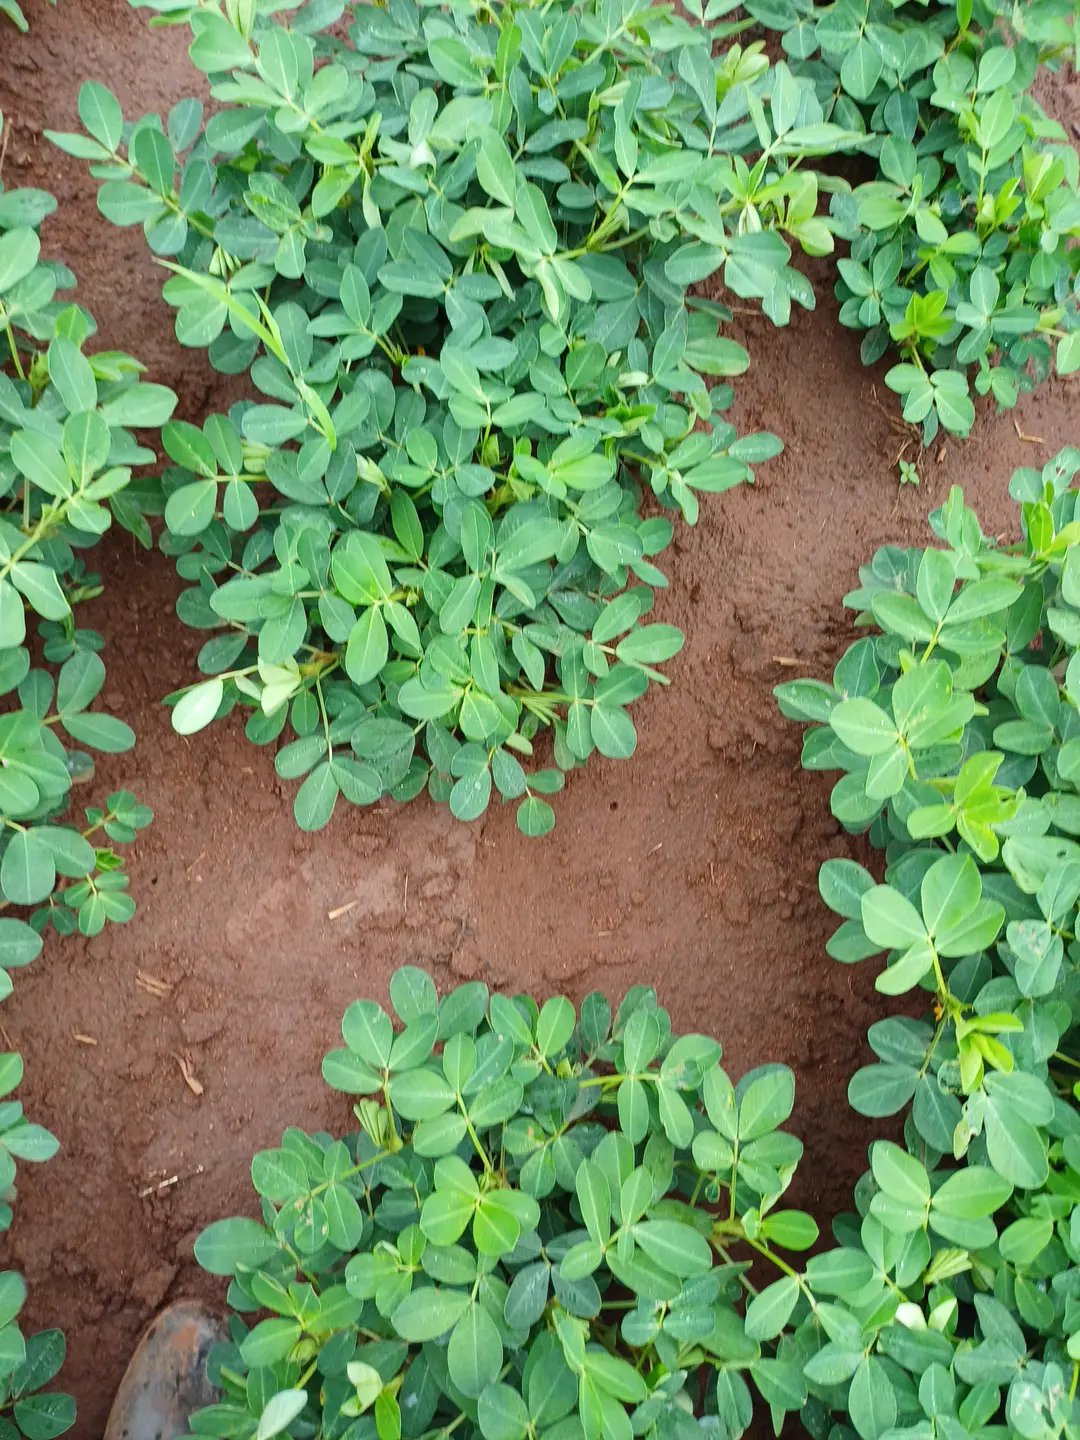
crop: groundnut
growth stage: flowering
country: Kenya
